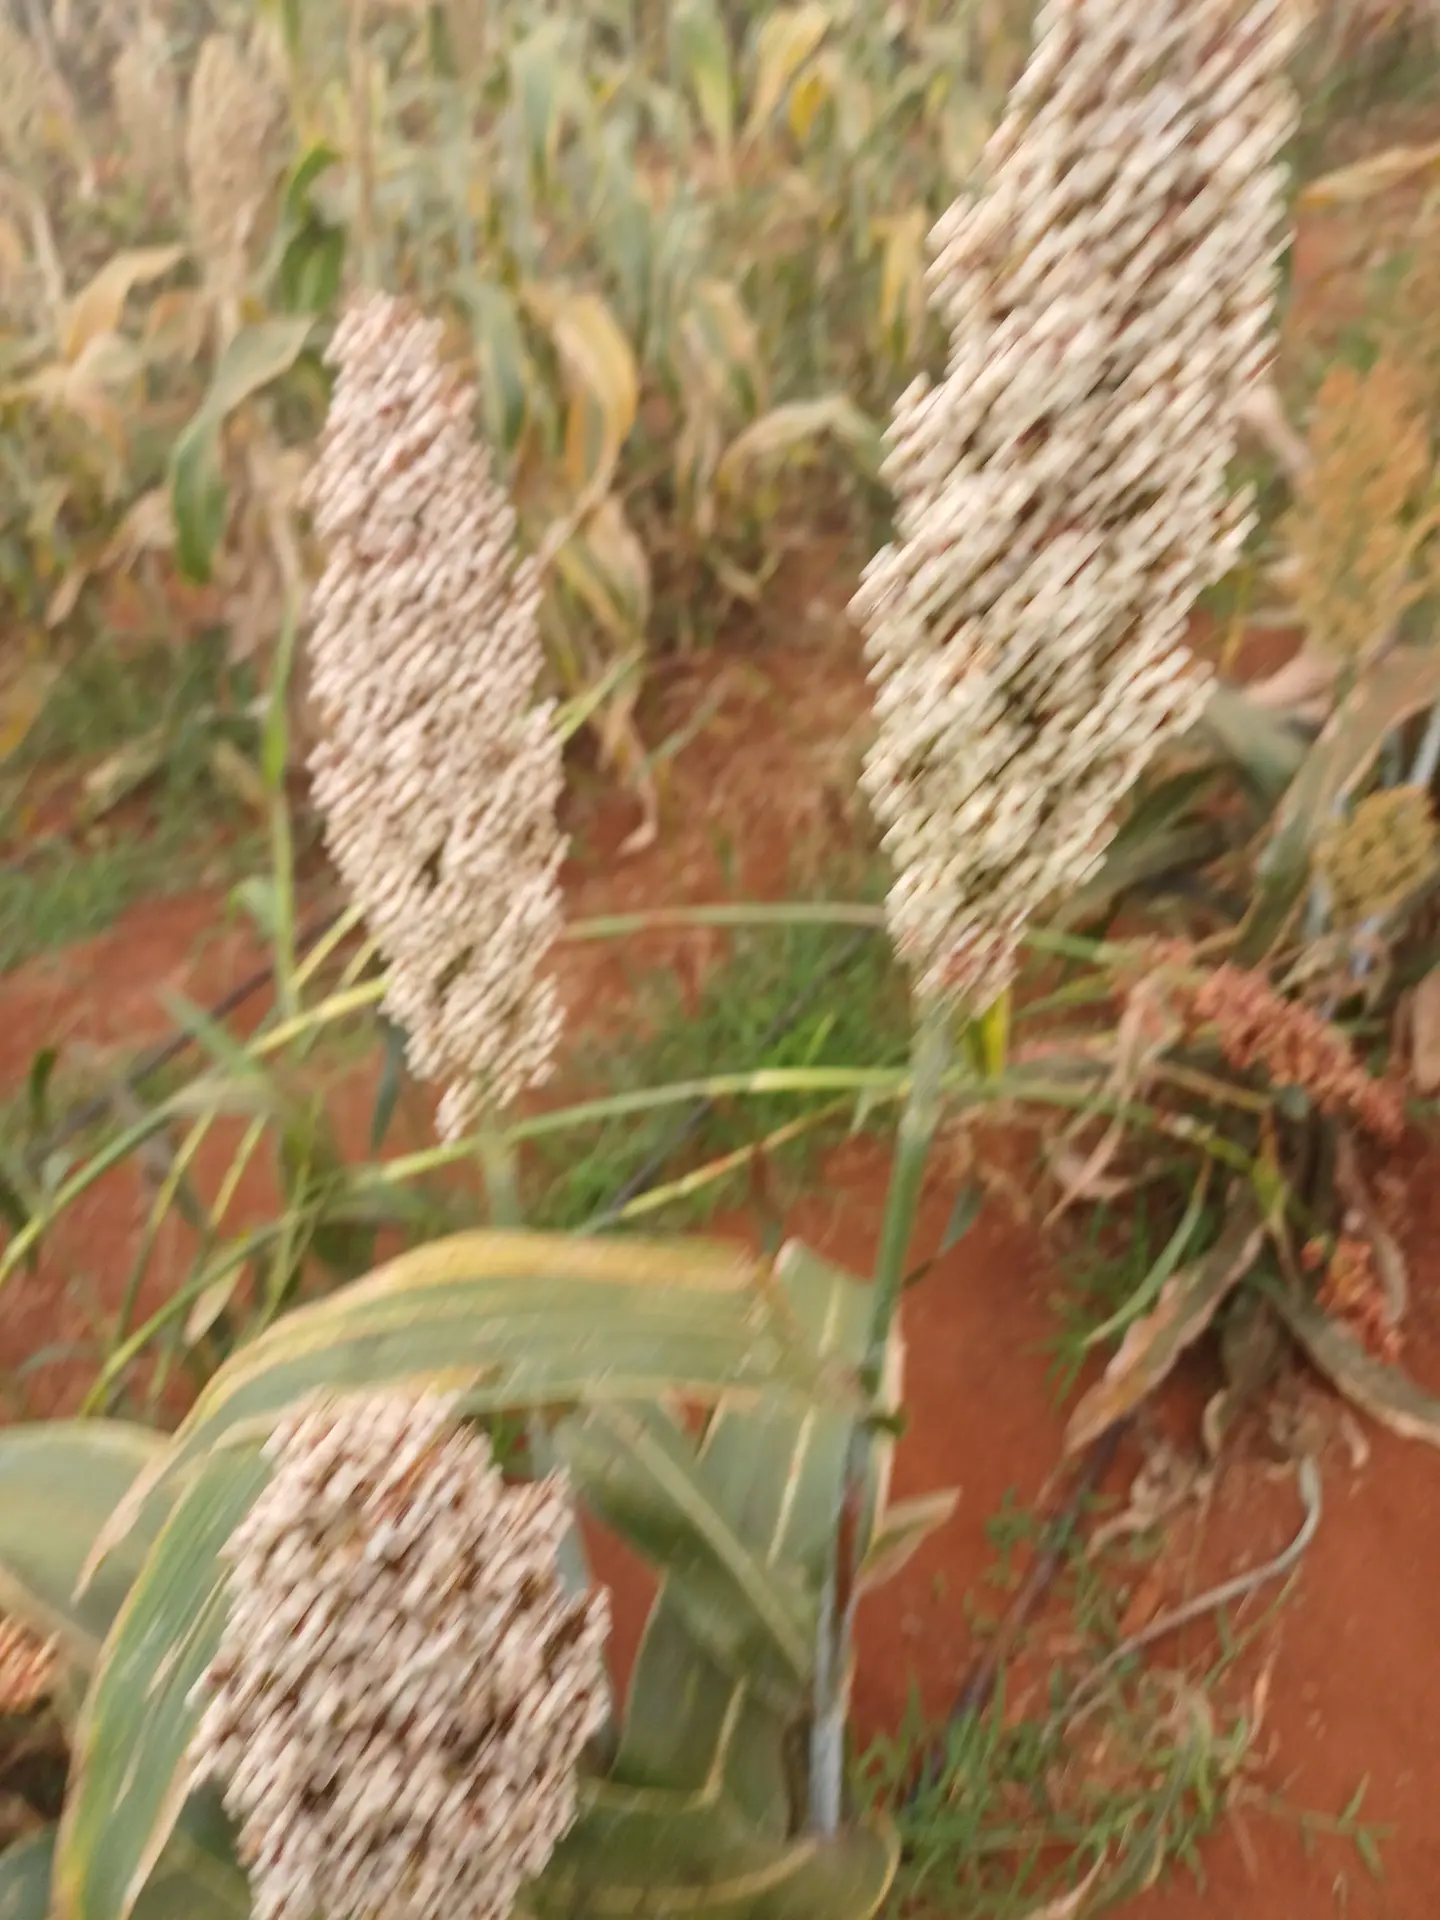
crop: sorghum
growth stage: maturity
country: Kenya
